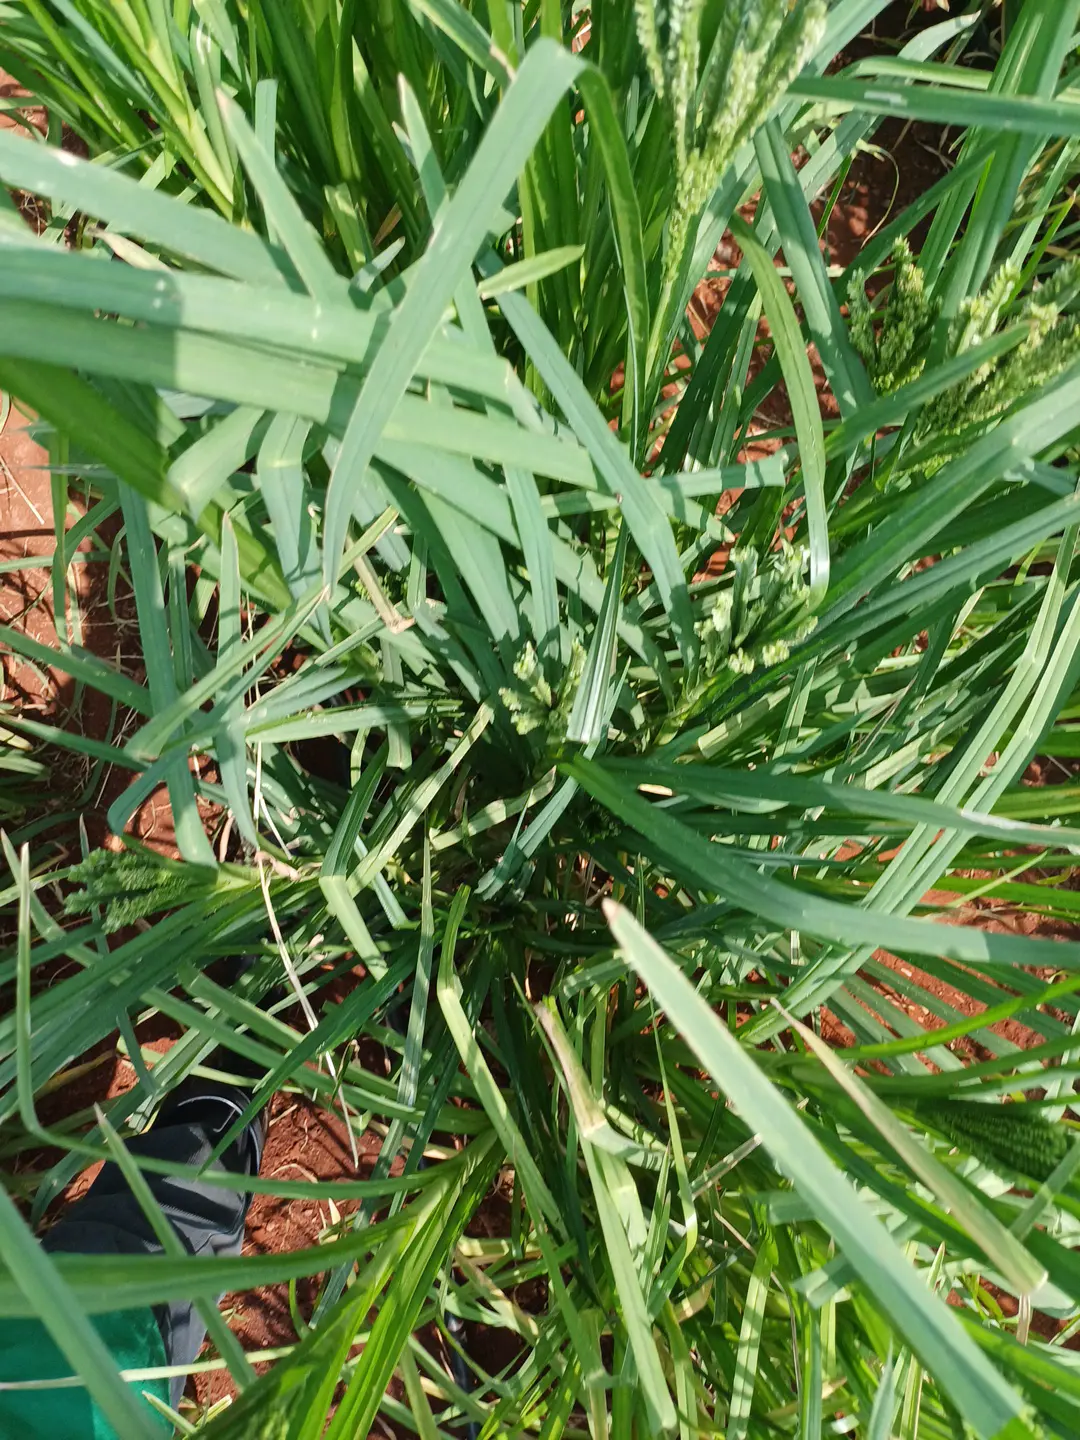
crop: finger millet
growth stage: flowering
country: Kenya
